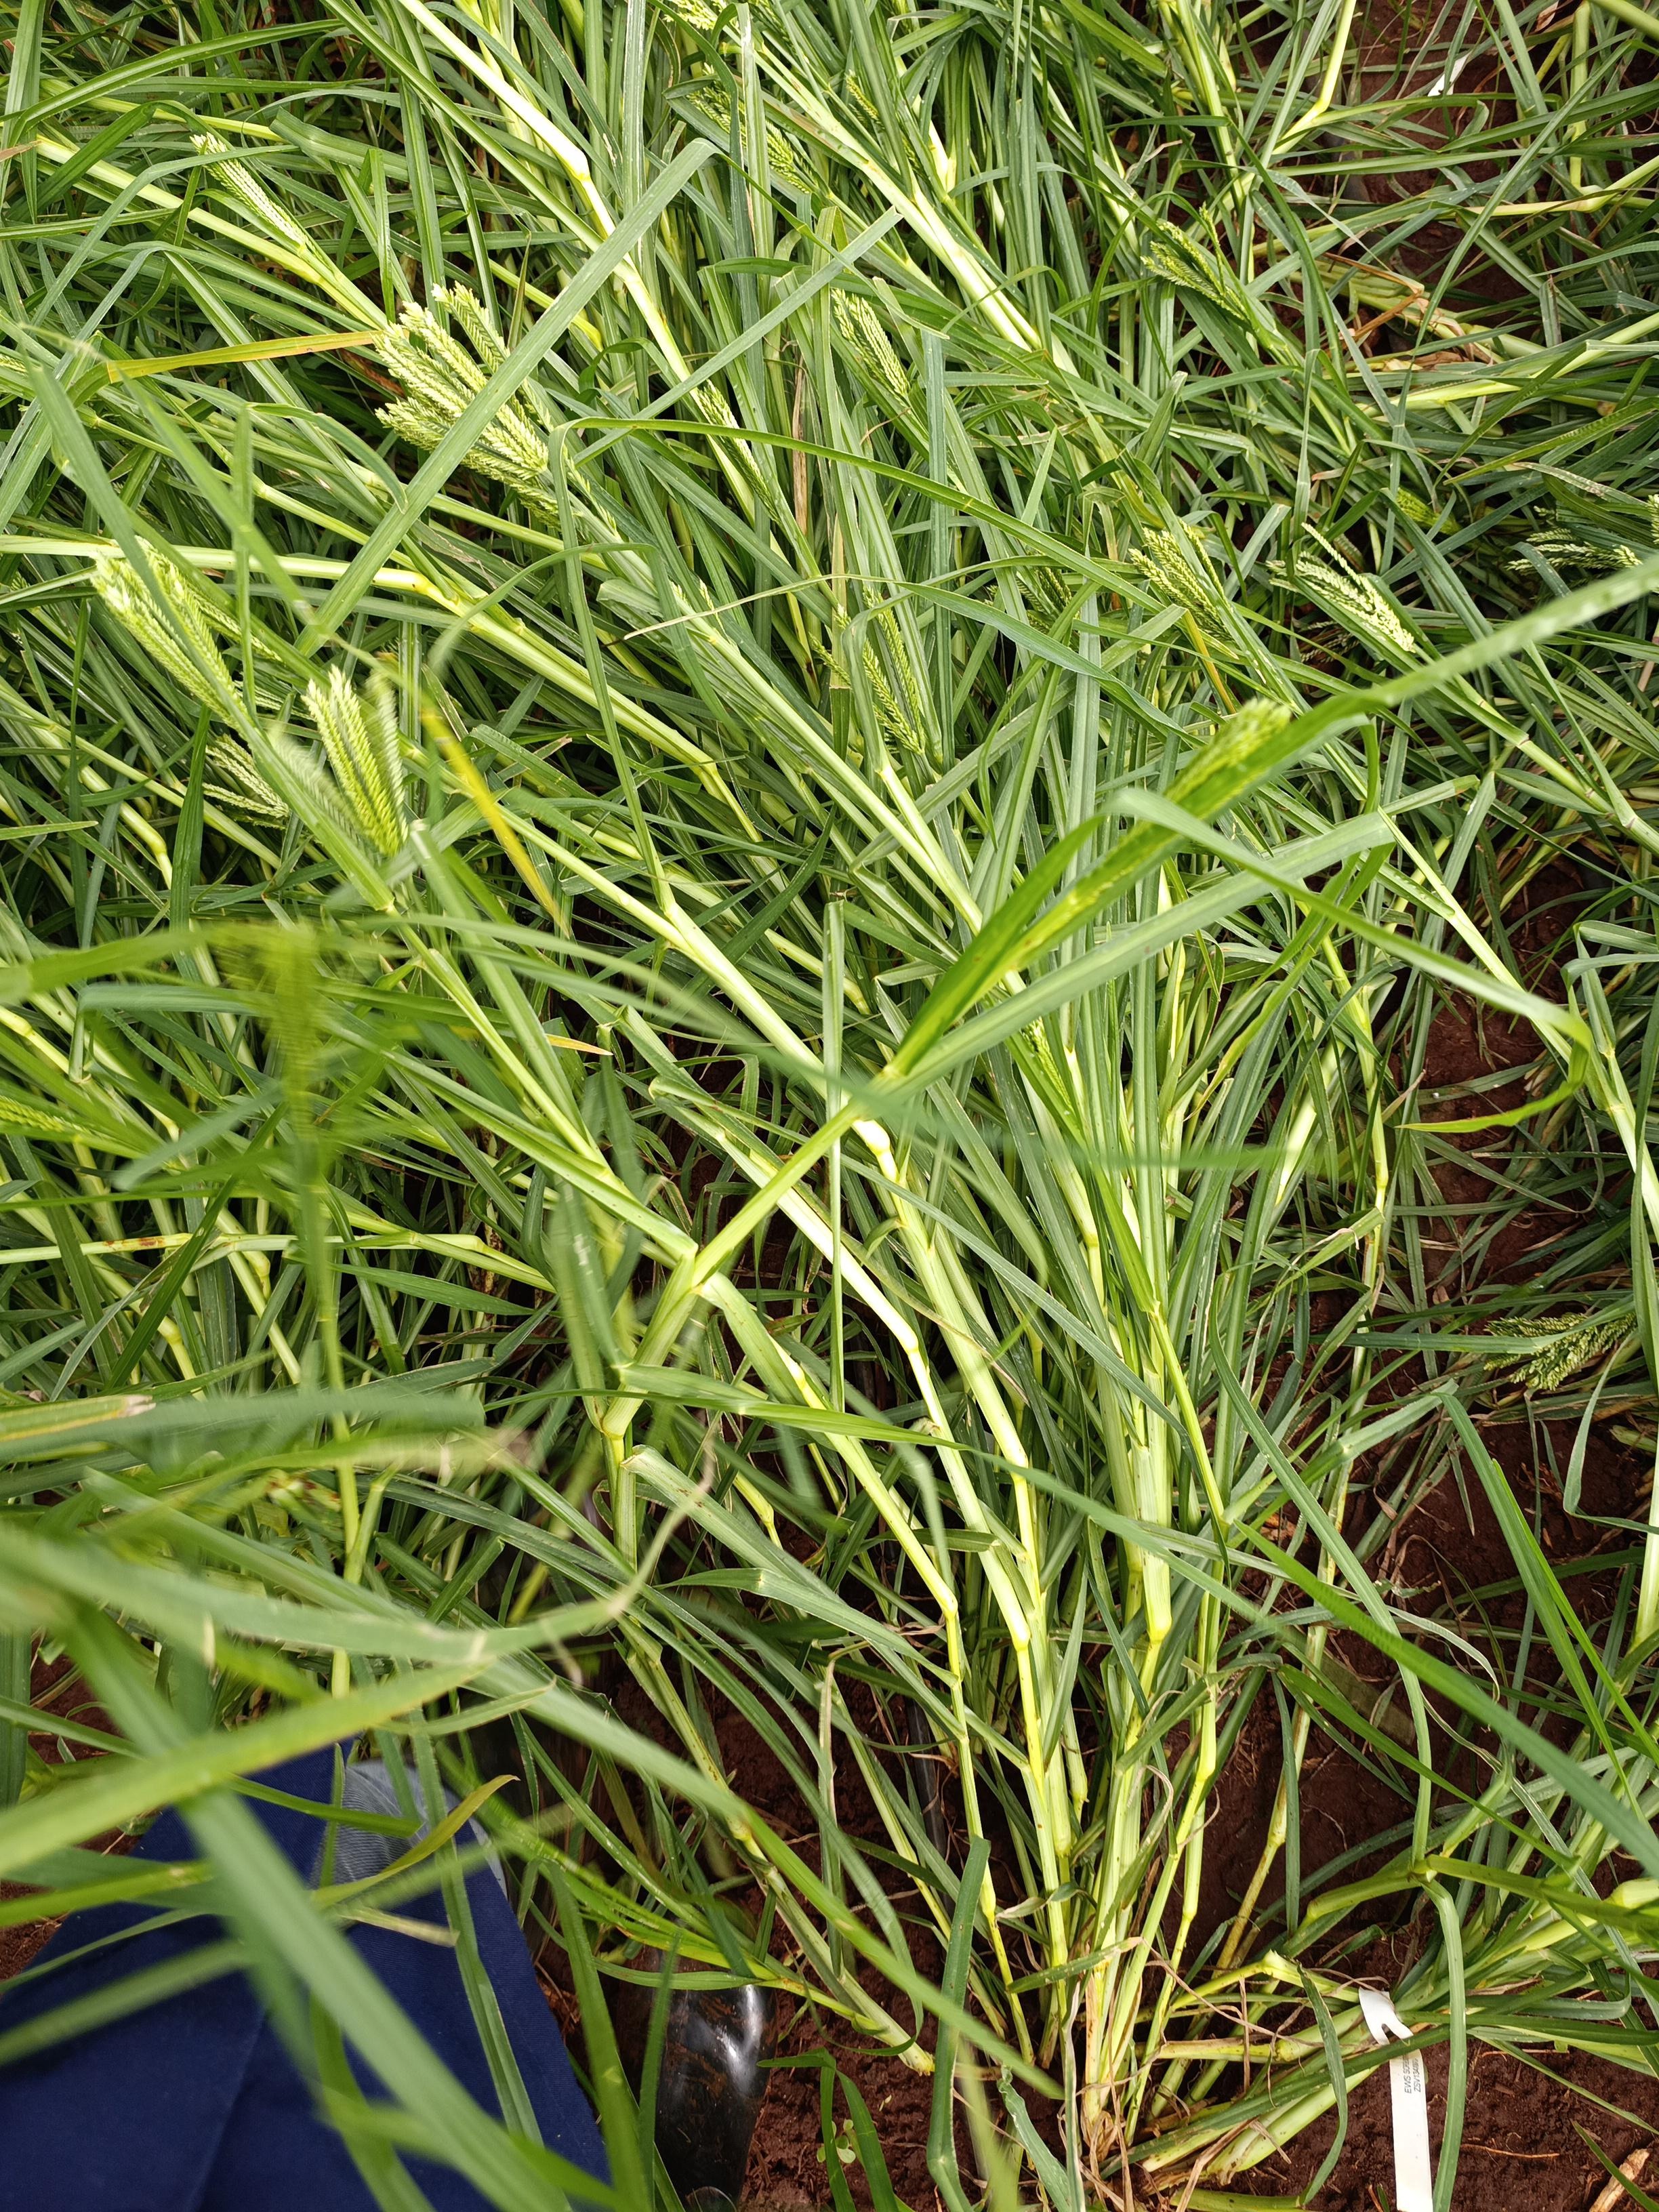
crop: finger millet
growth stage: flowering
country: Kenya
